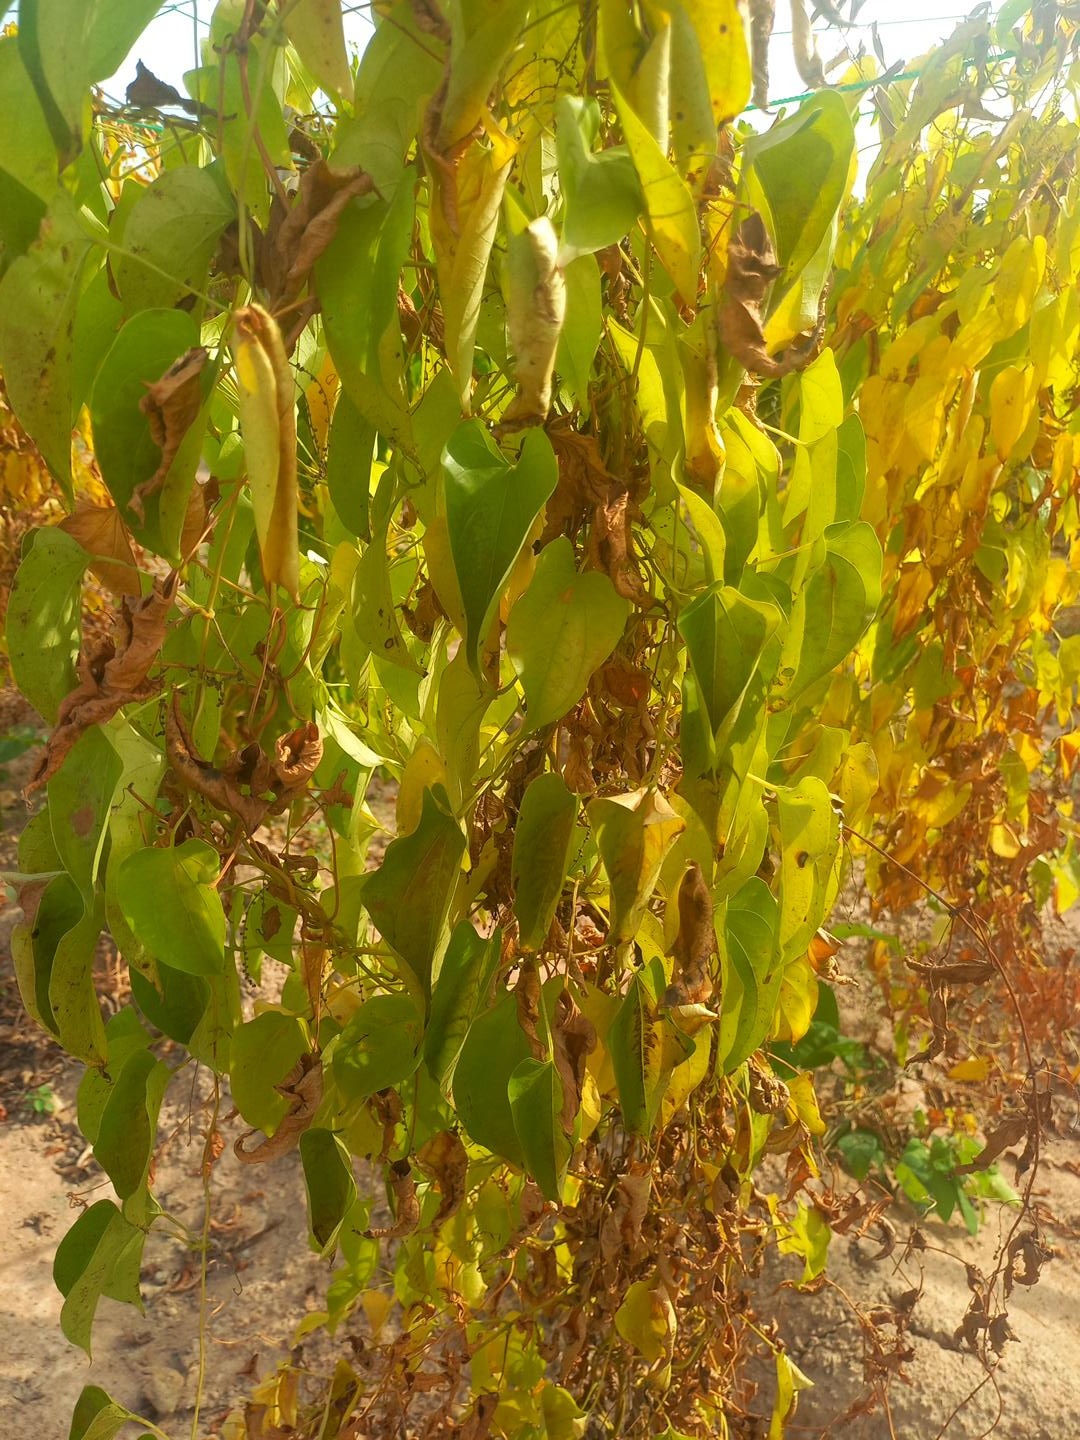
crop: yam
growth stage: maturity
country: Nigeria
